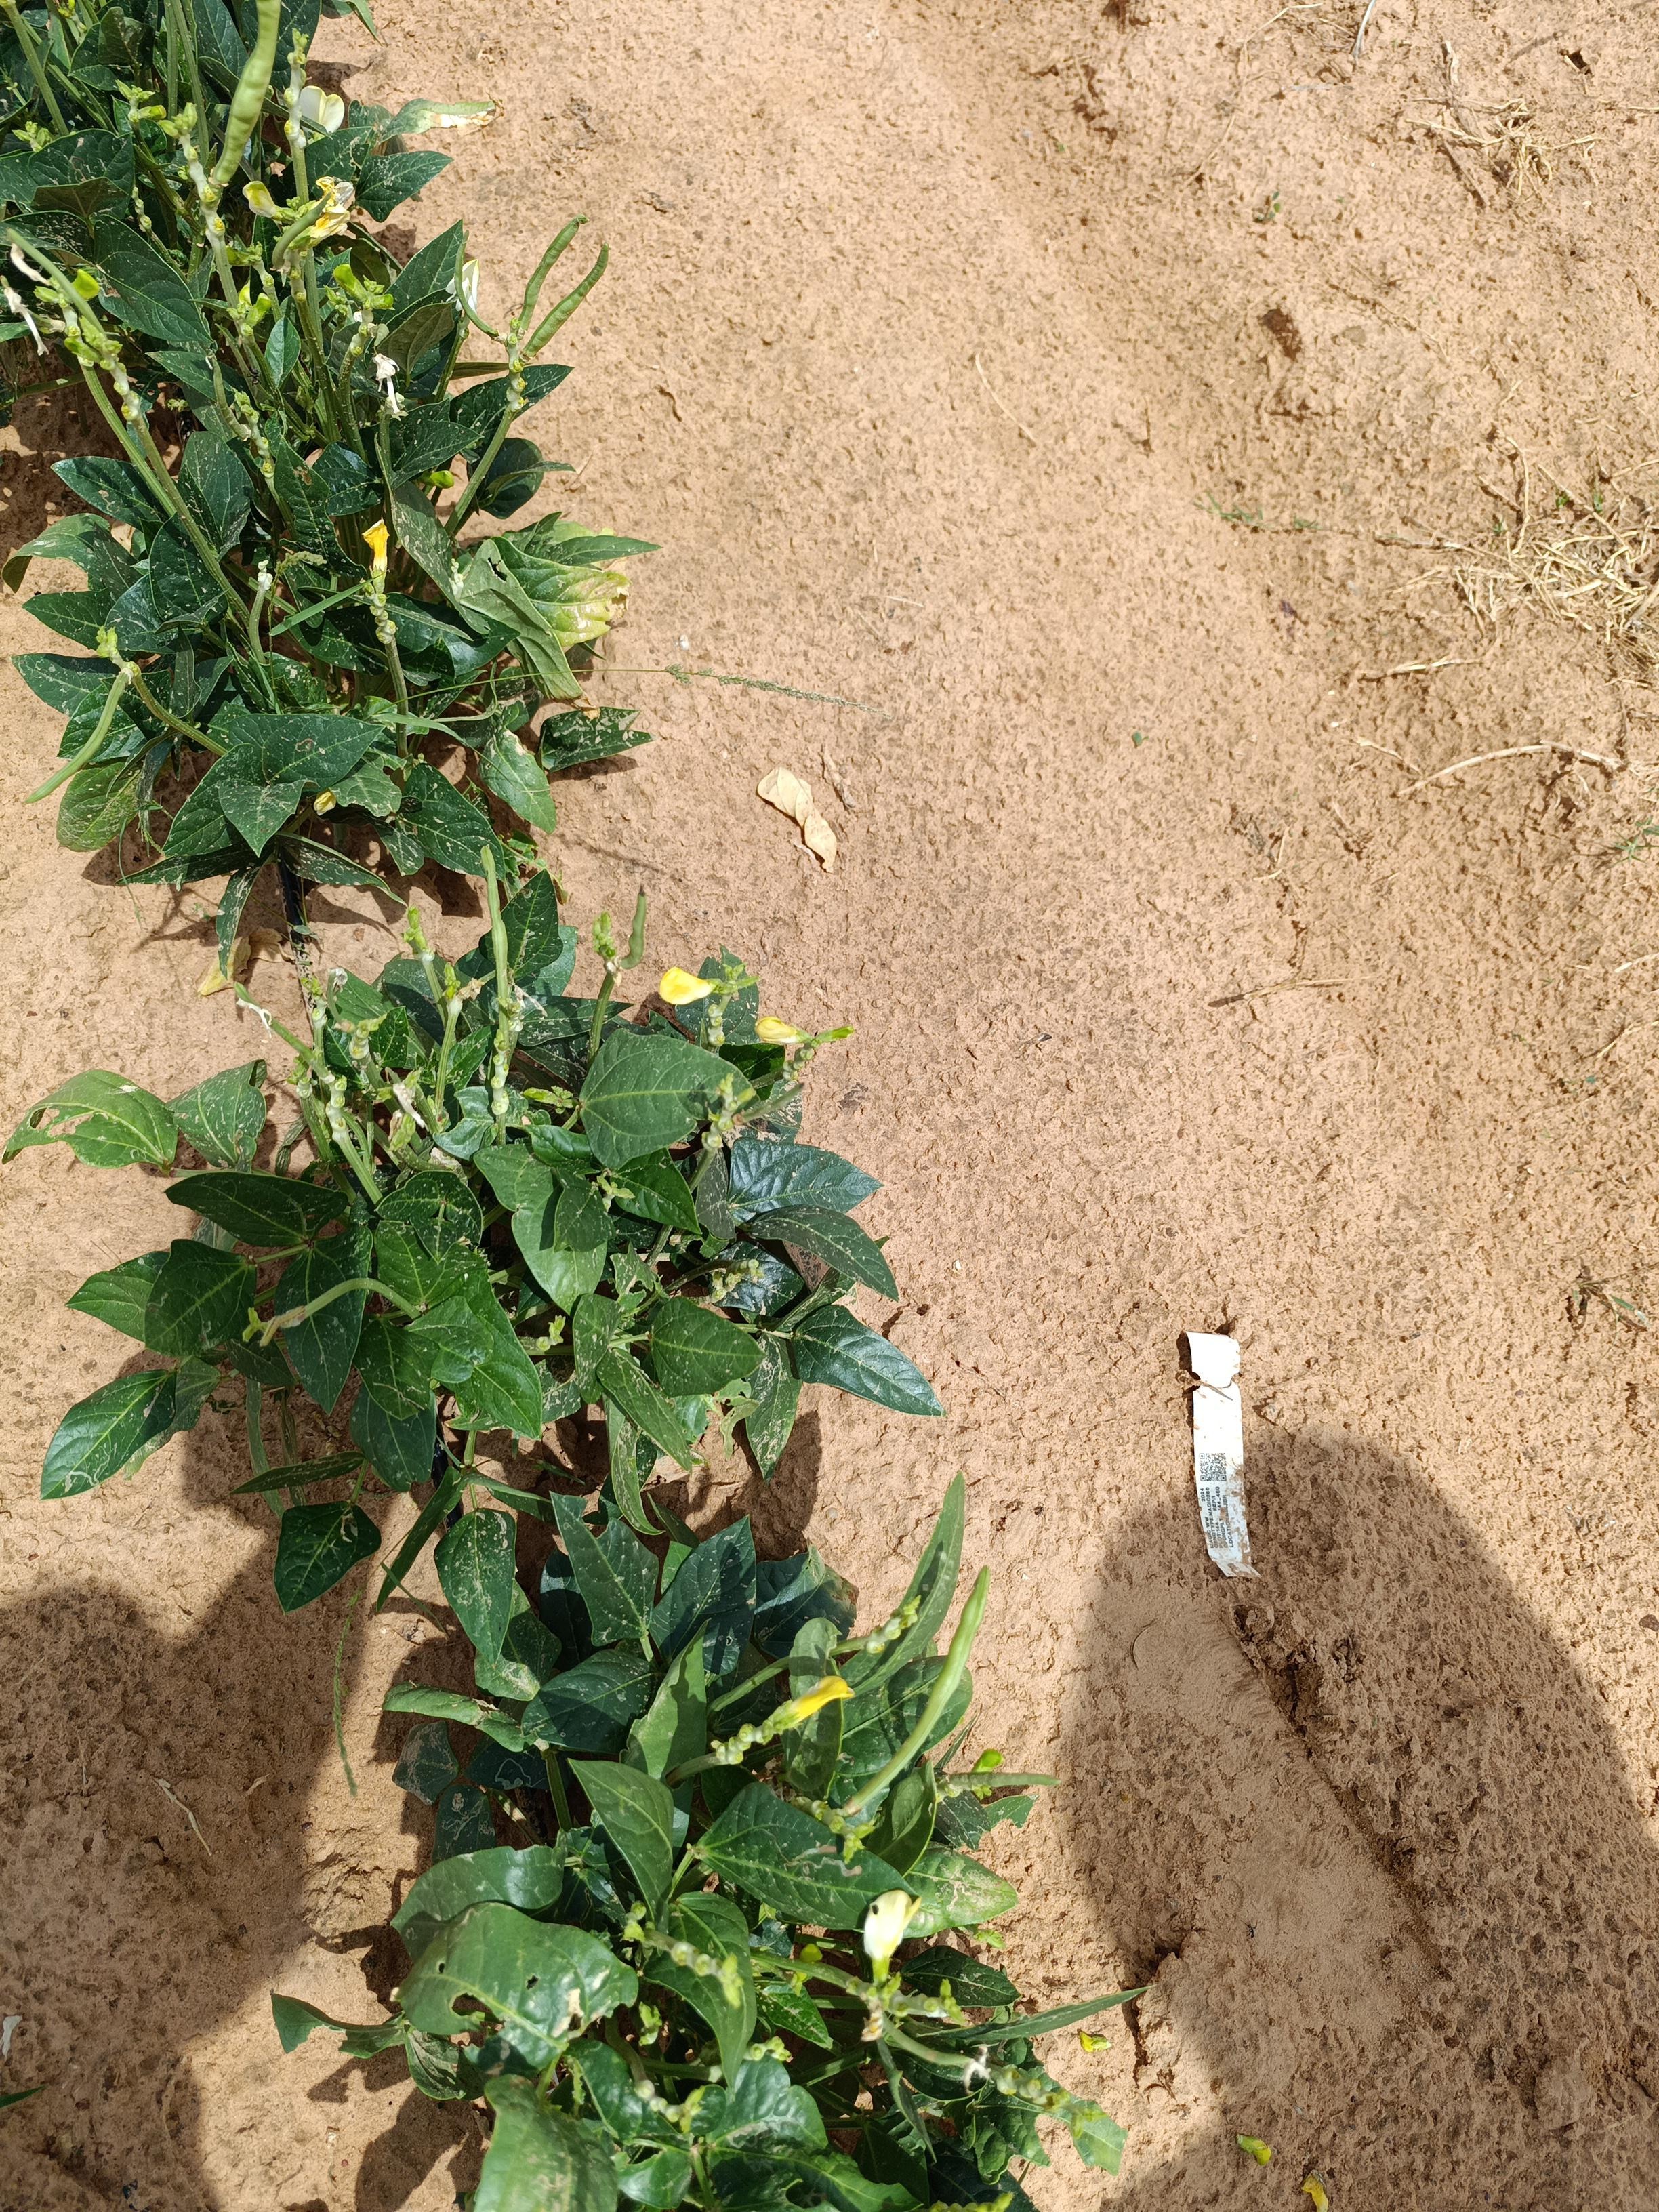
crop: cowpea
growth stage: development pod
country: Nigeria
